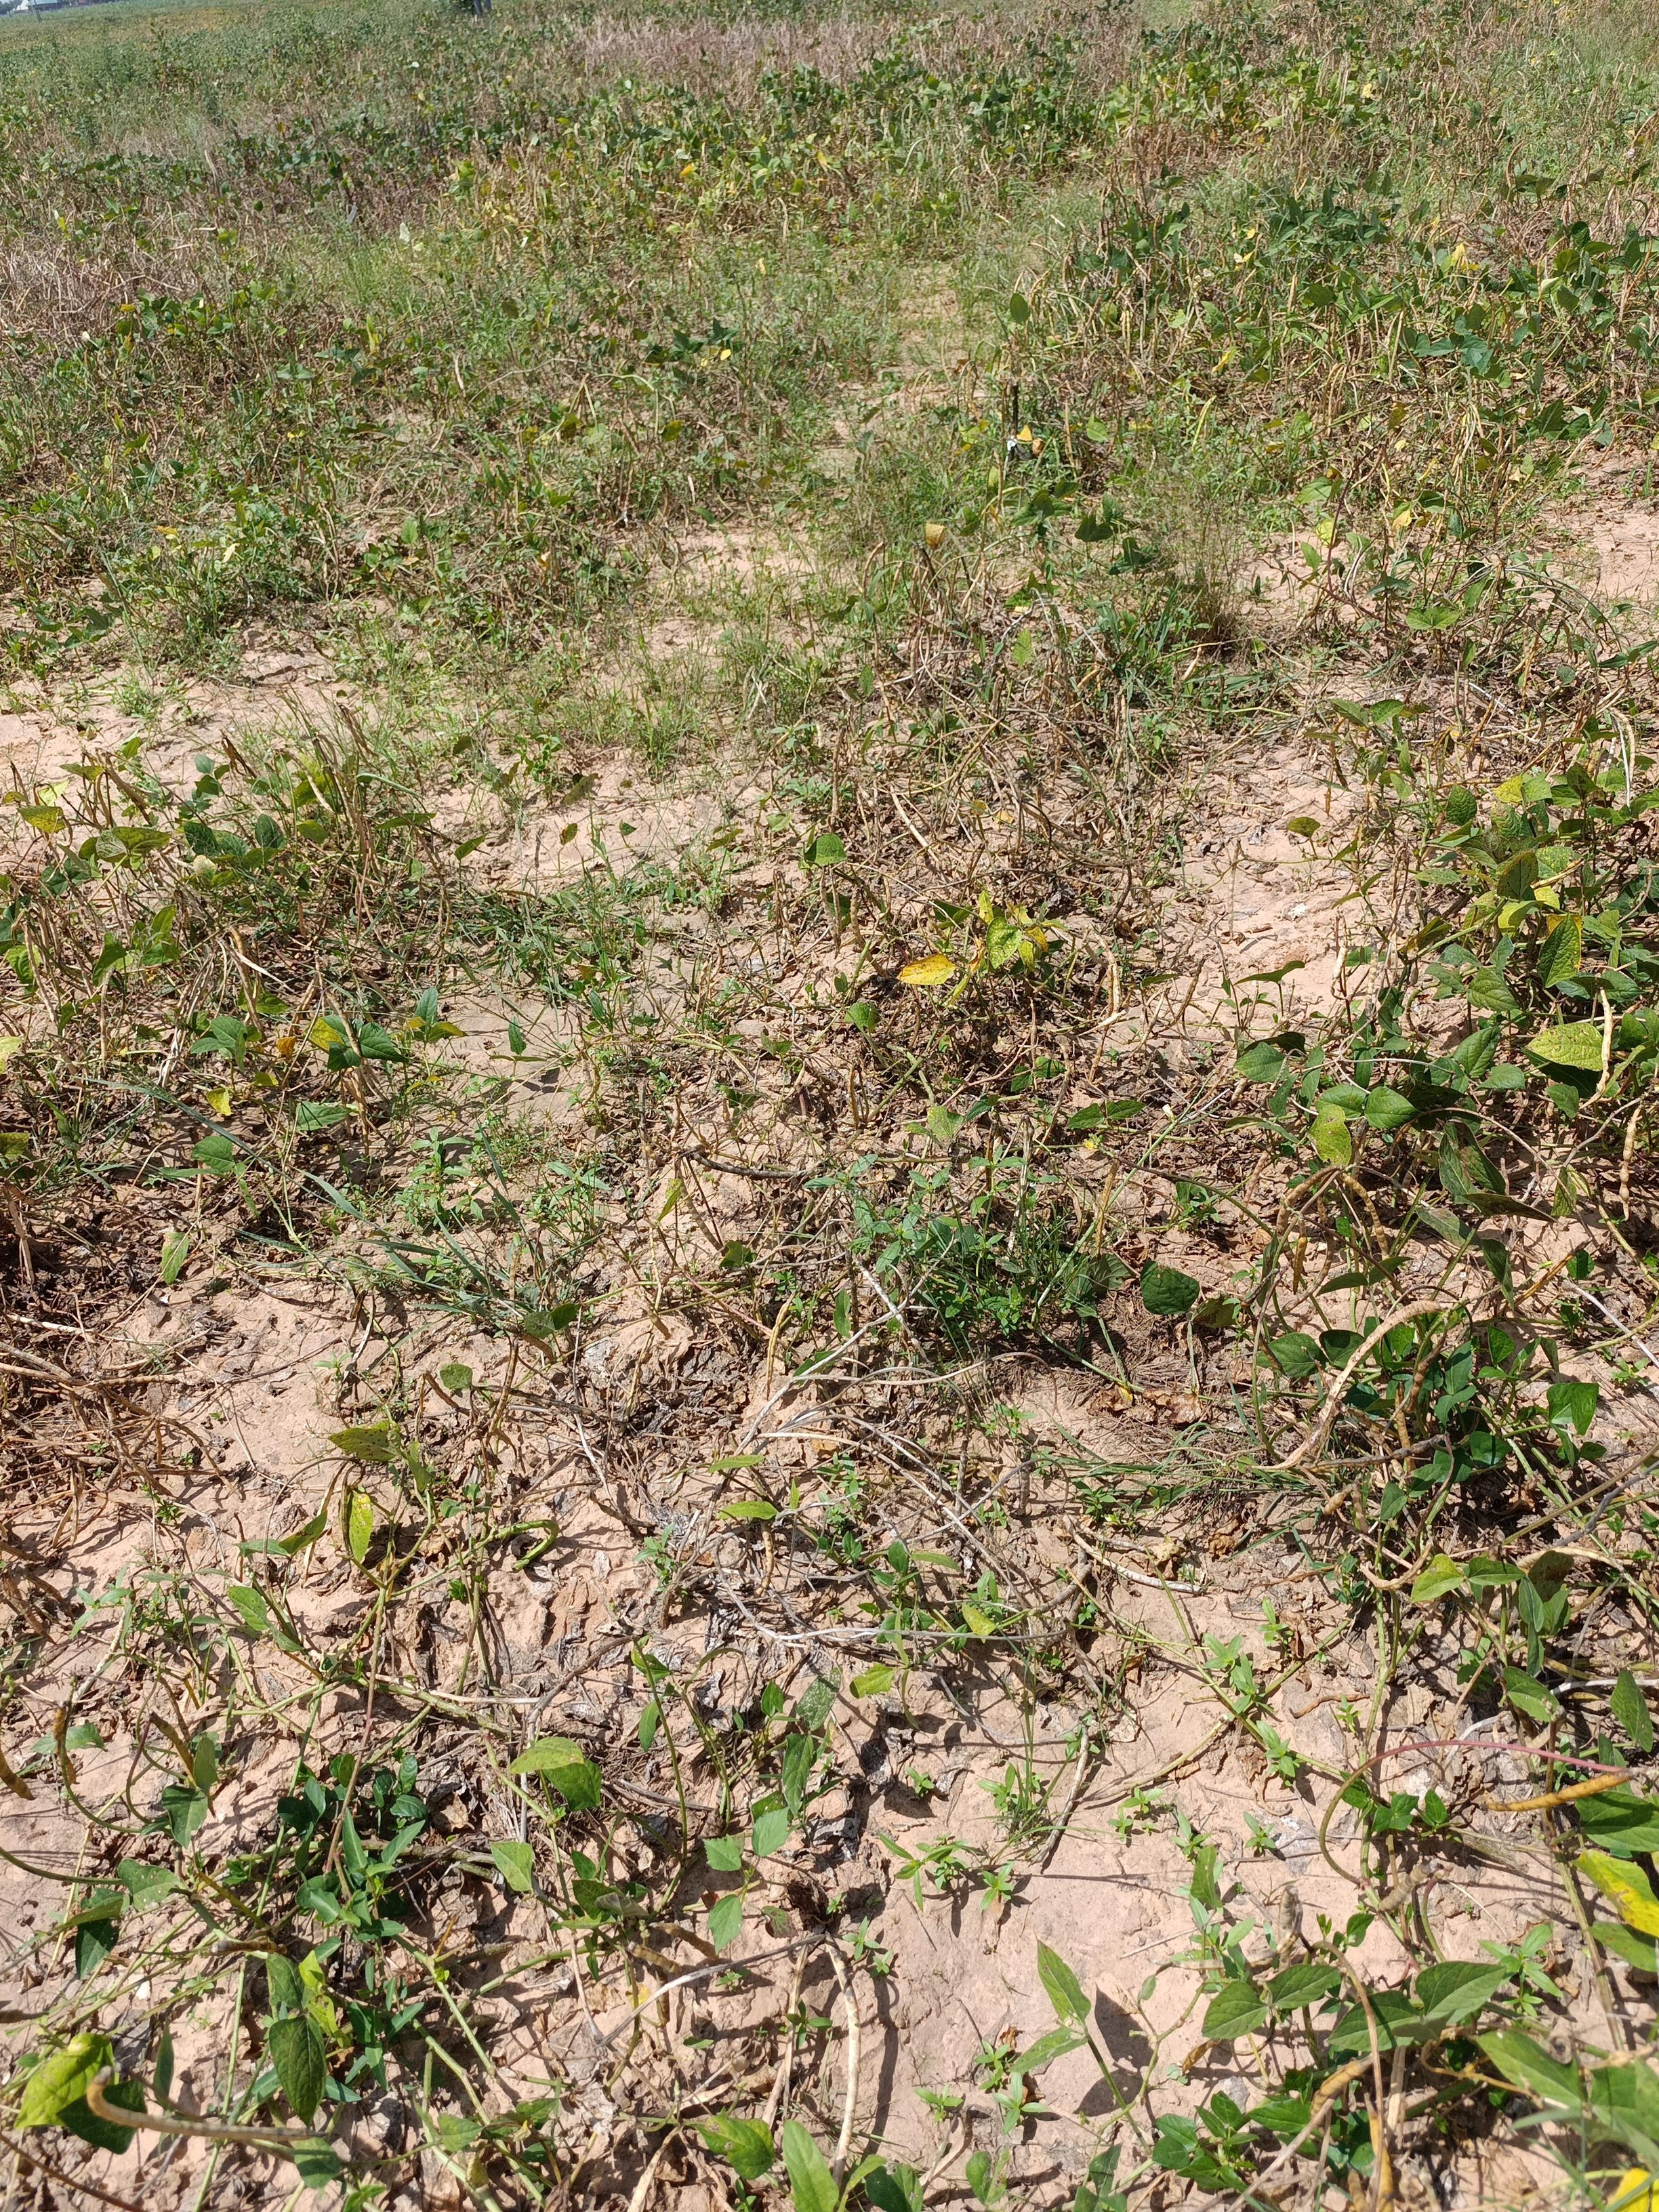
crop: cowpea
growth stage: maturity
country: Nigeria
